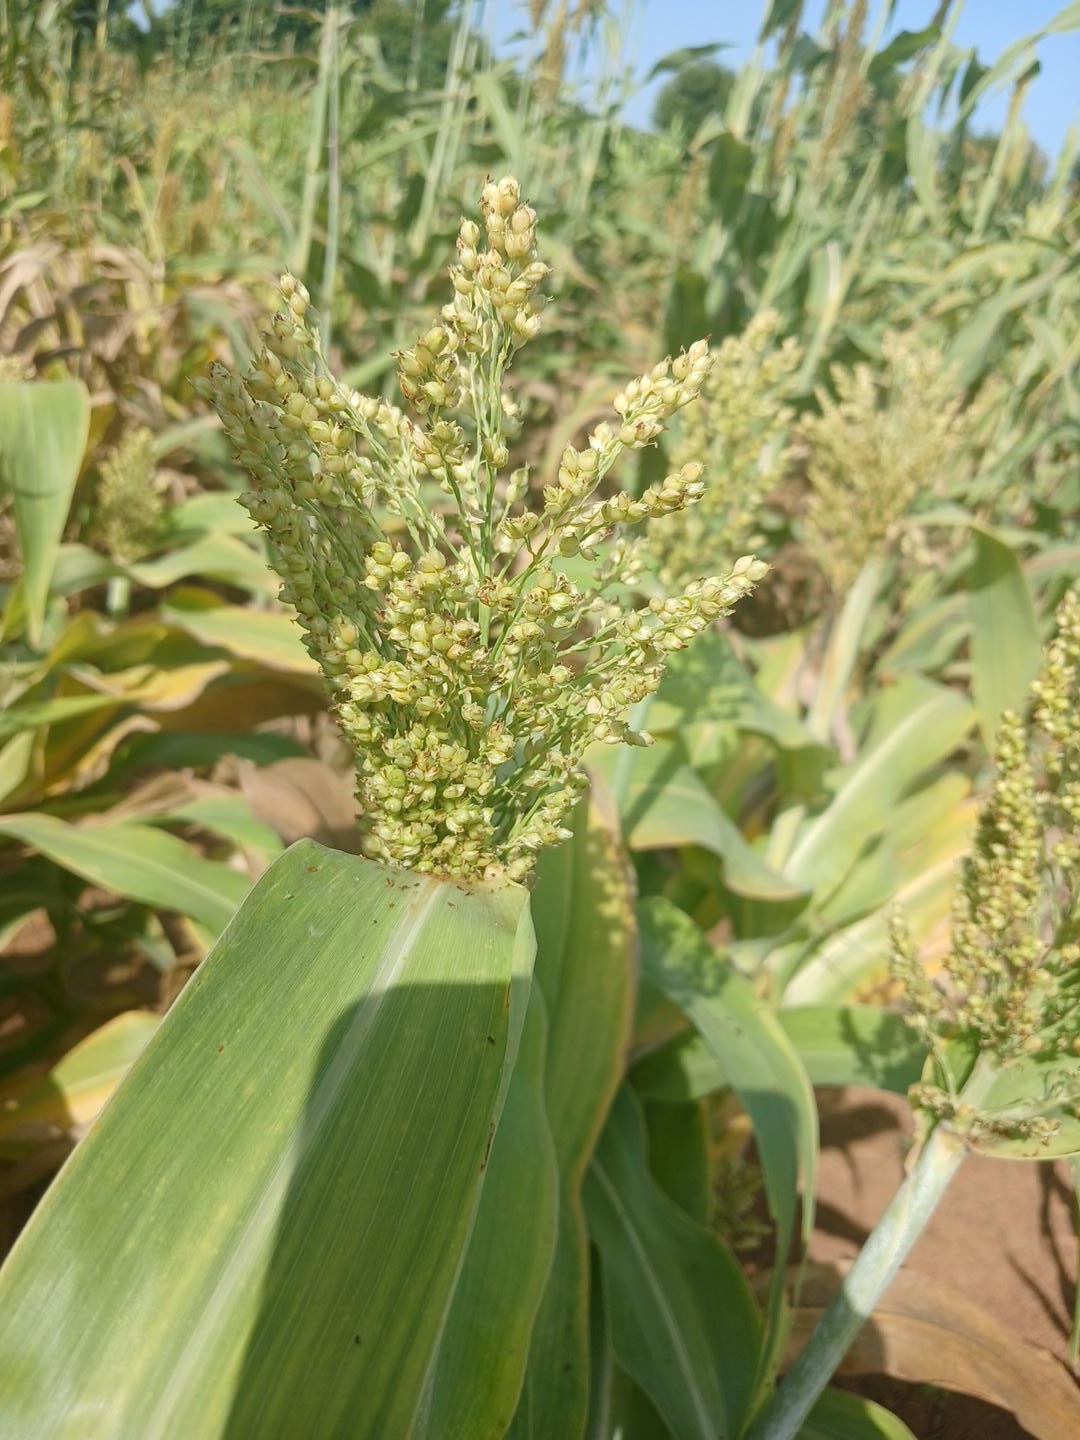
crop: sorghum
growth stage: filling grain
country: Senegal
